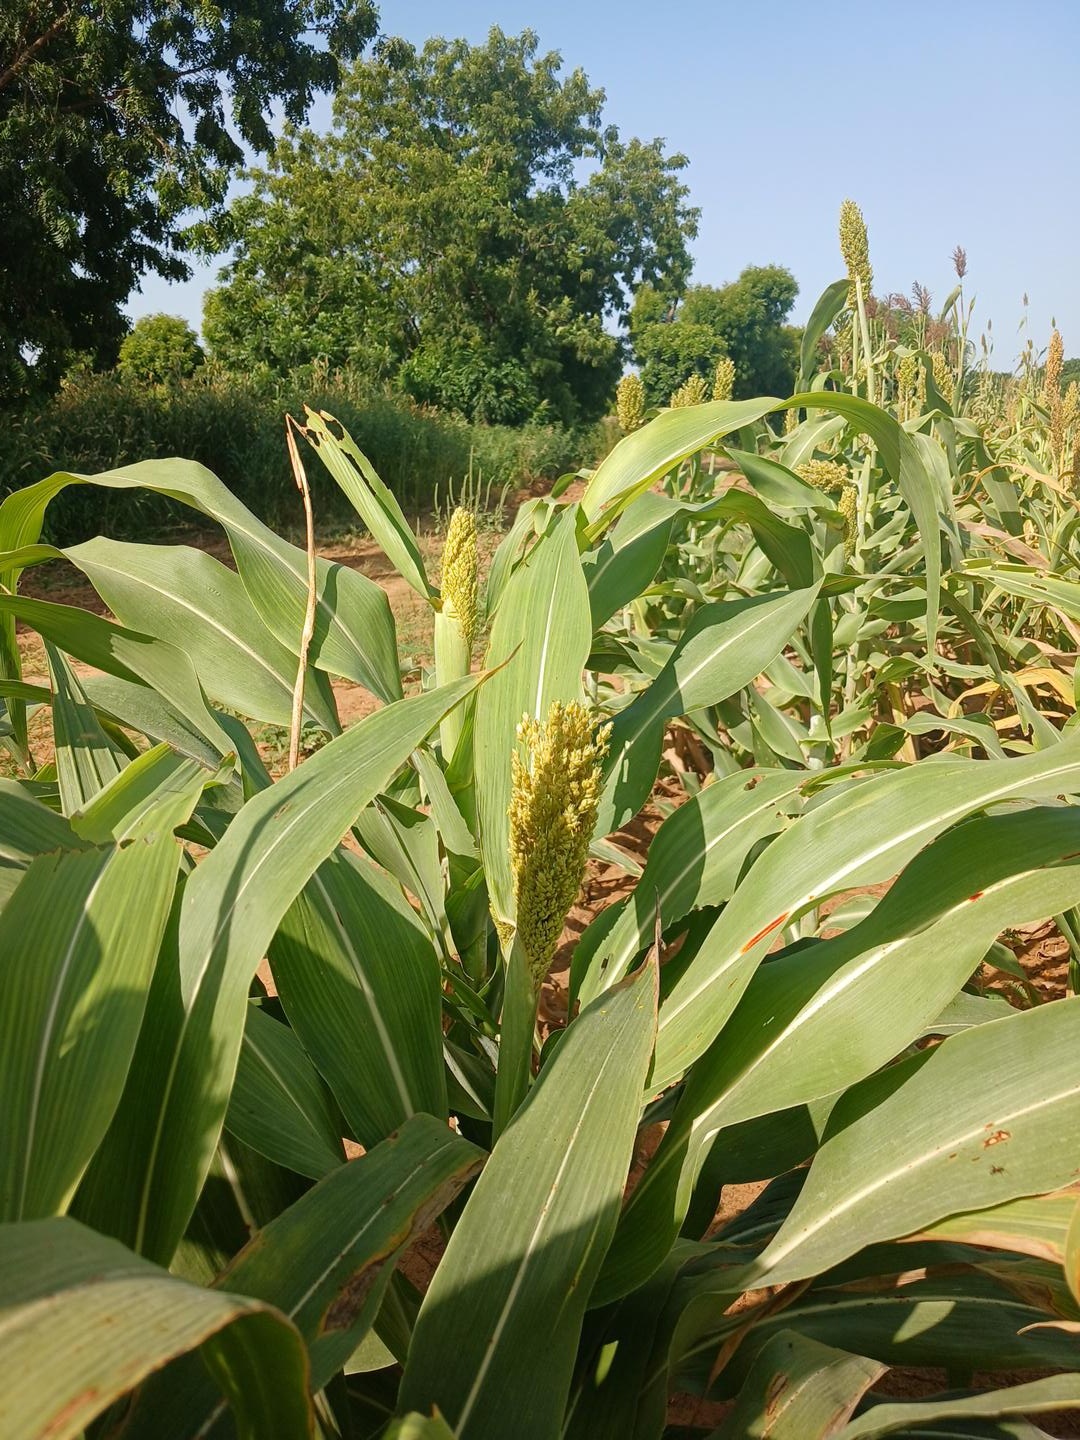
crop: sorghum
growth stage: flowering
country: Senegal
